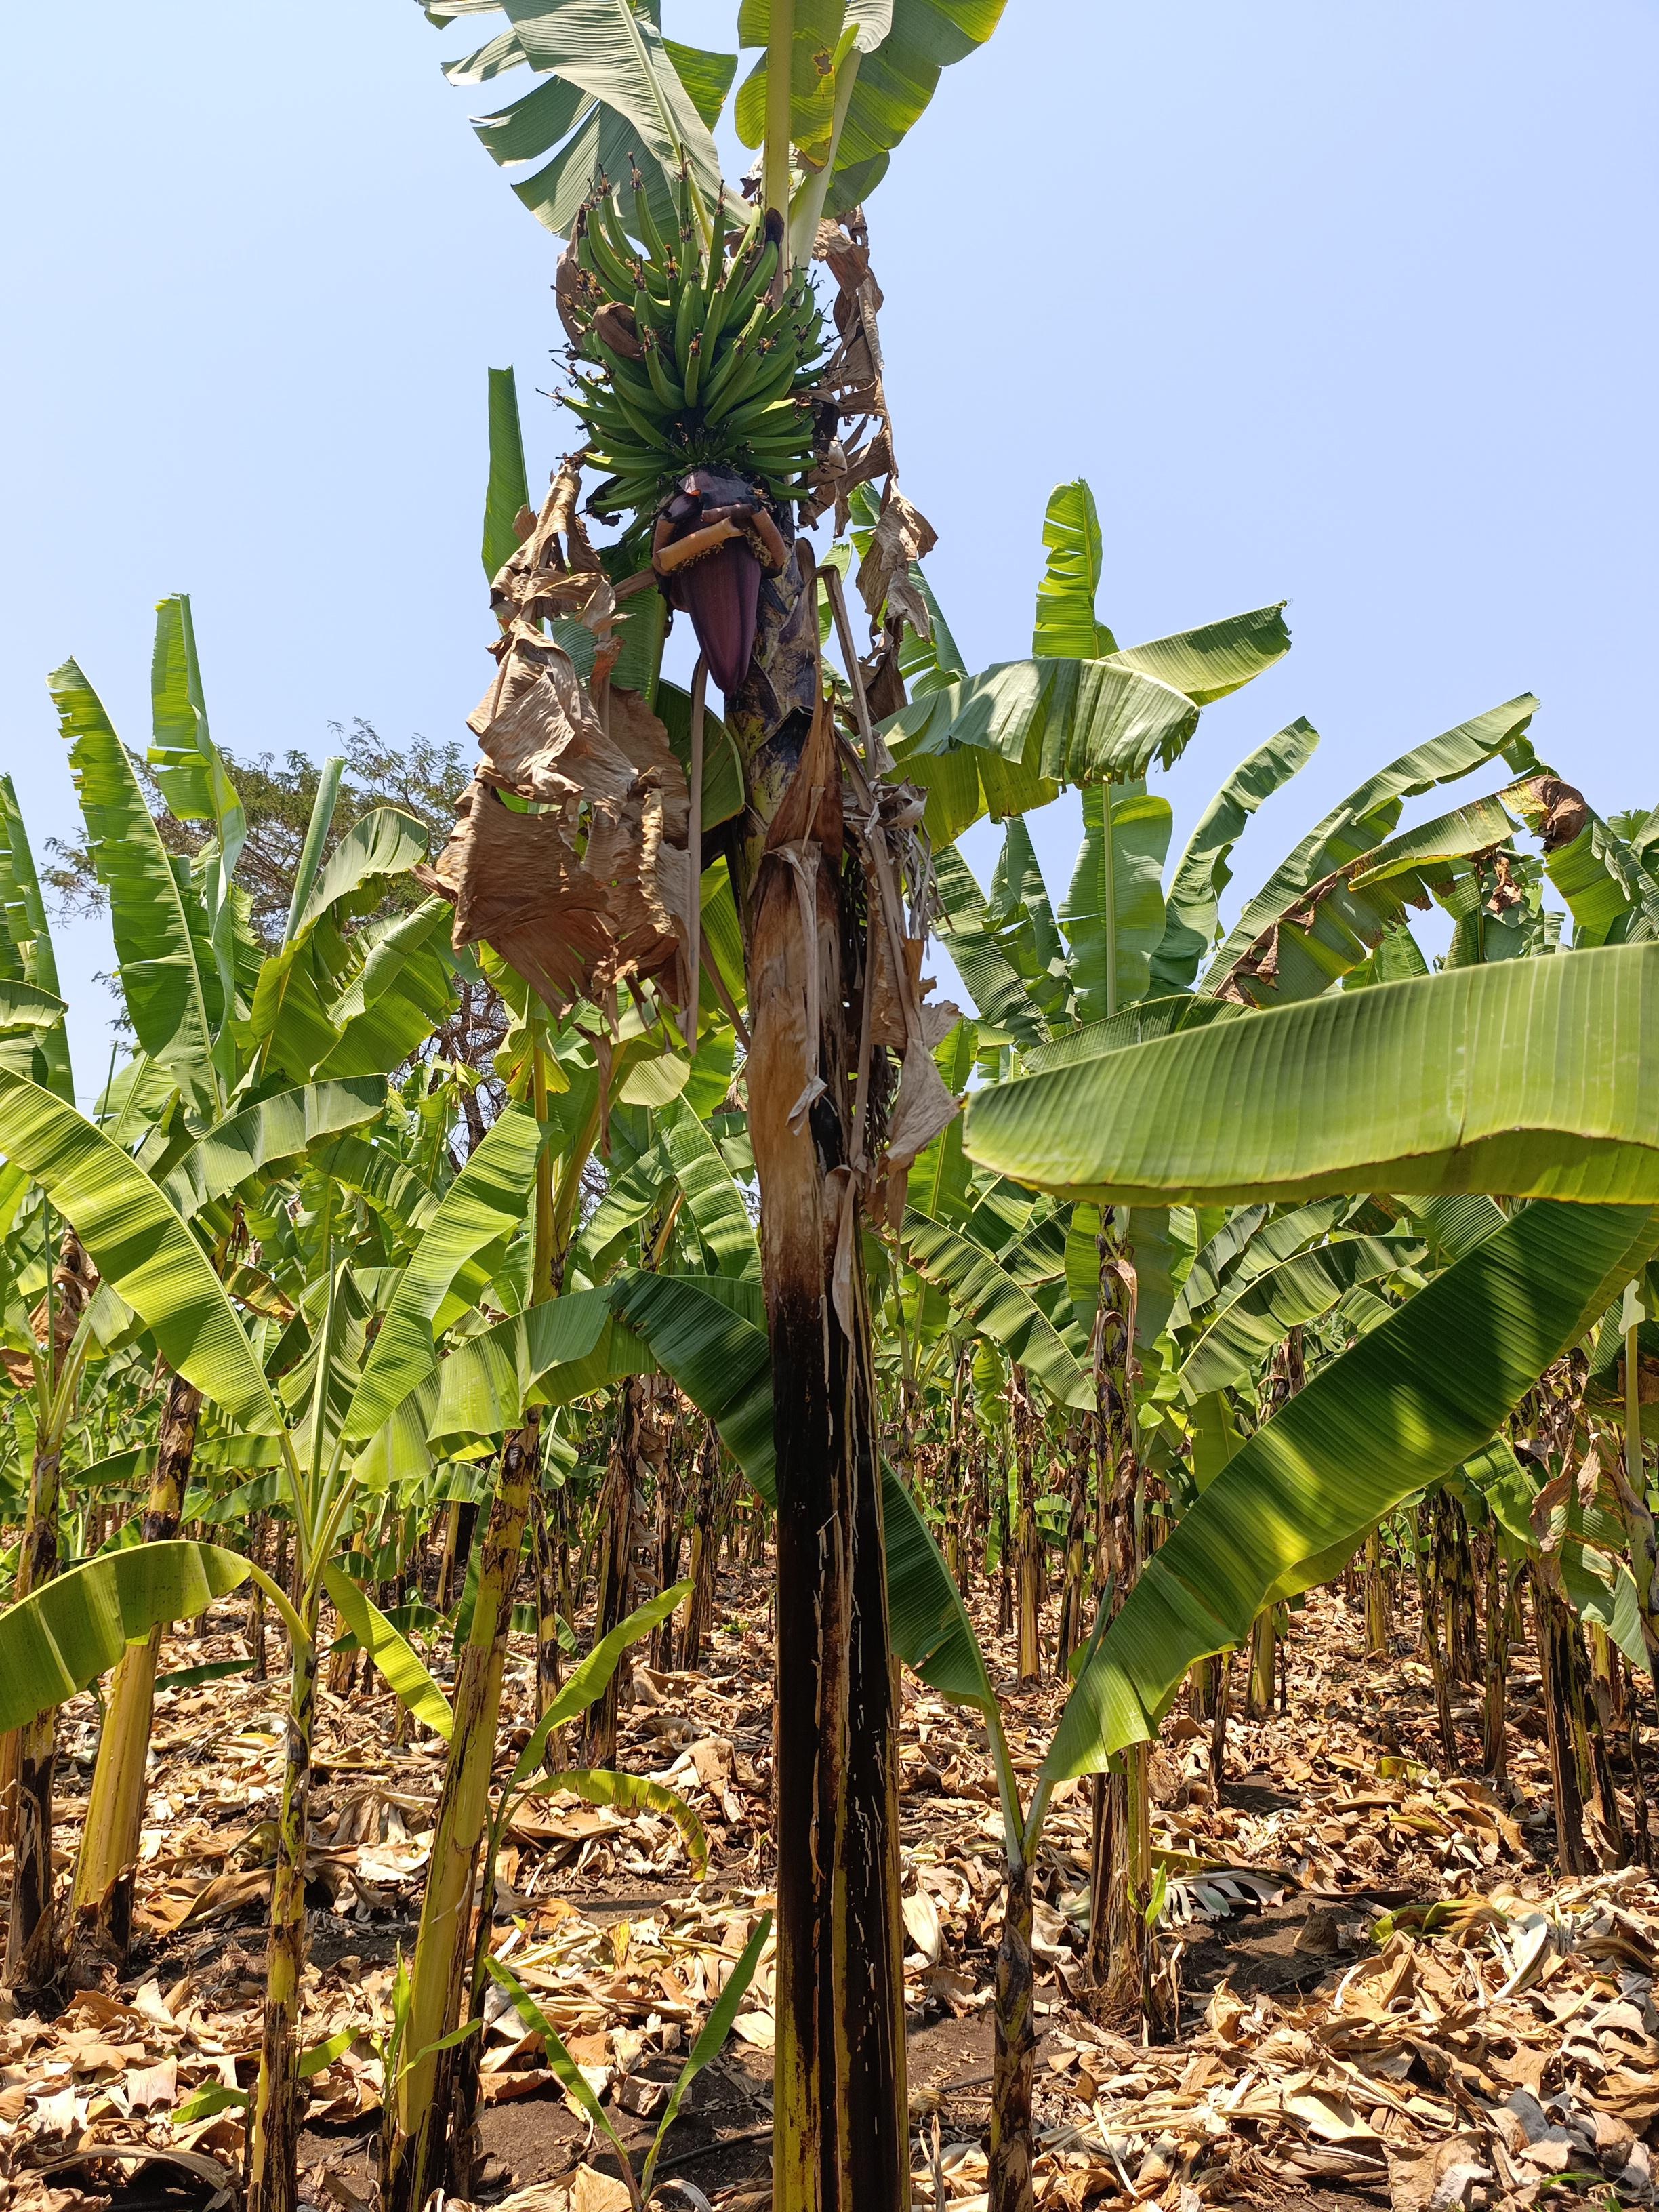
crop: banana
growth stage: vegetative
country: Tanzania
